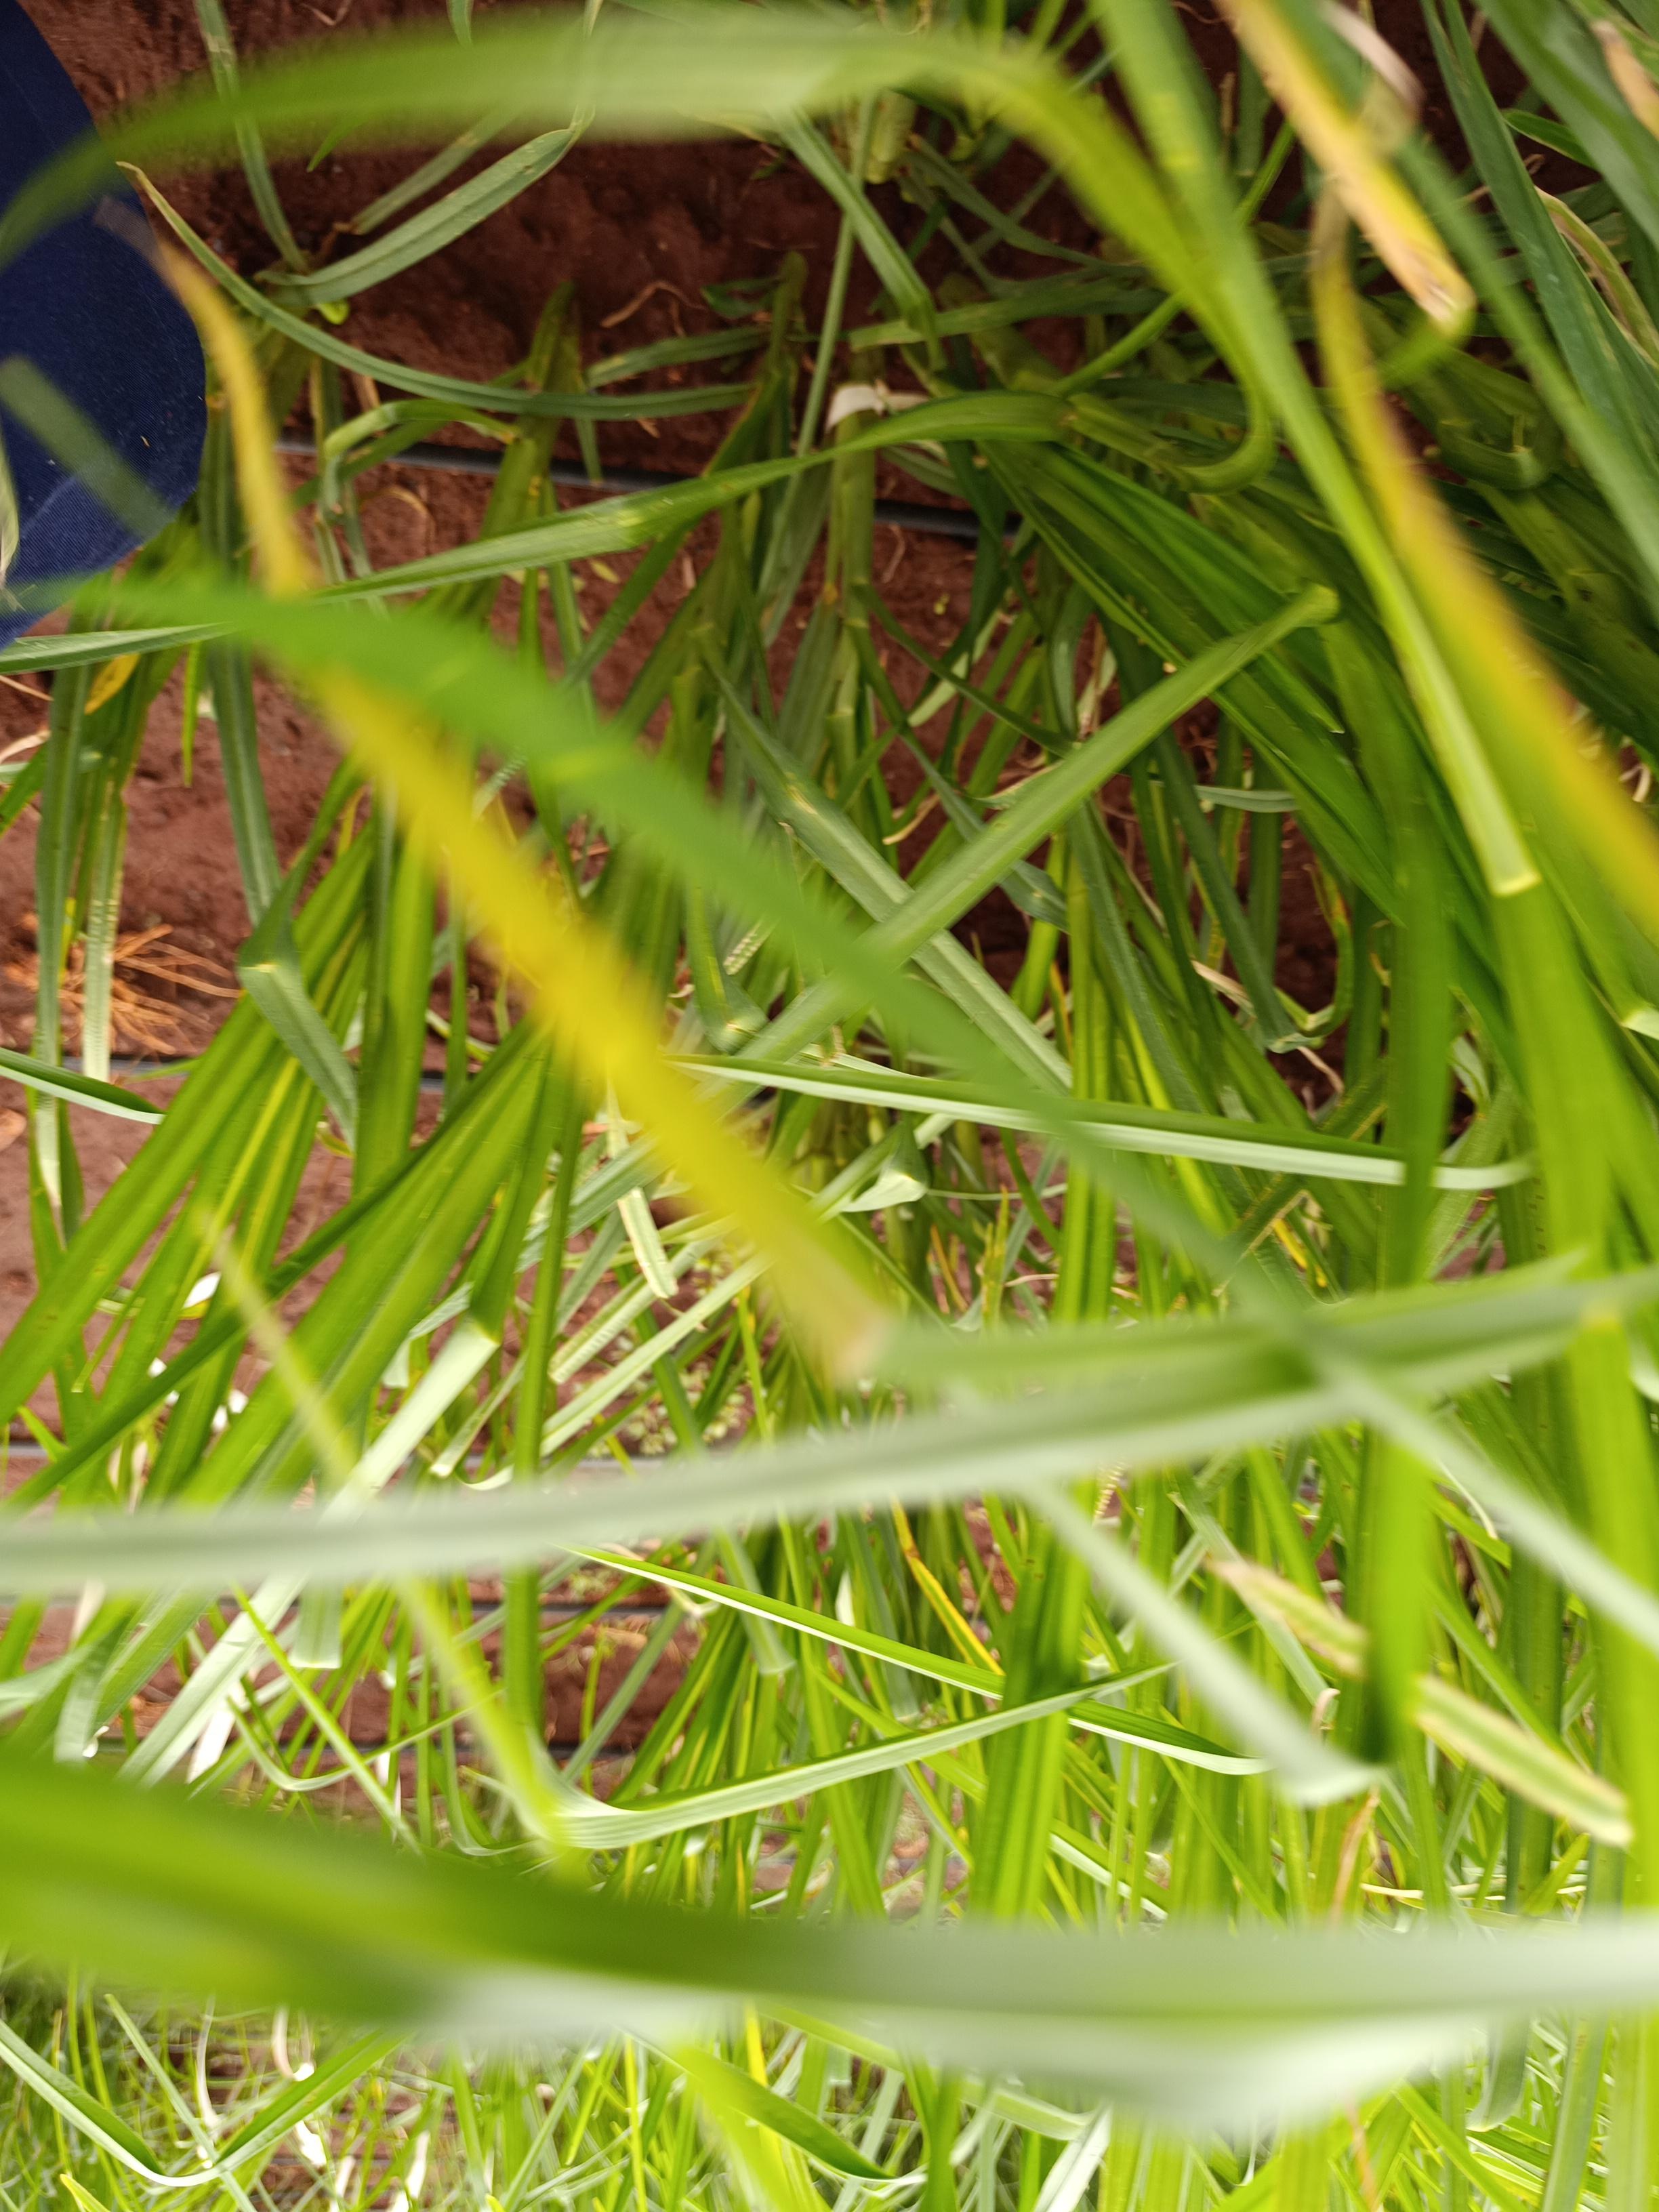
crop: finger millet
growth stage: heading tuber
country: Kenya
